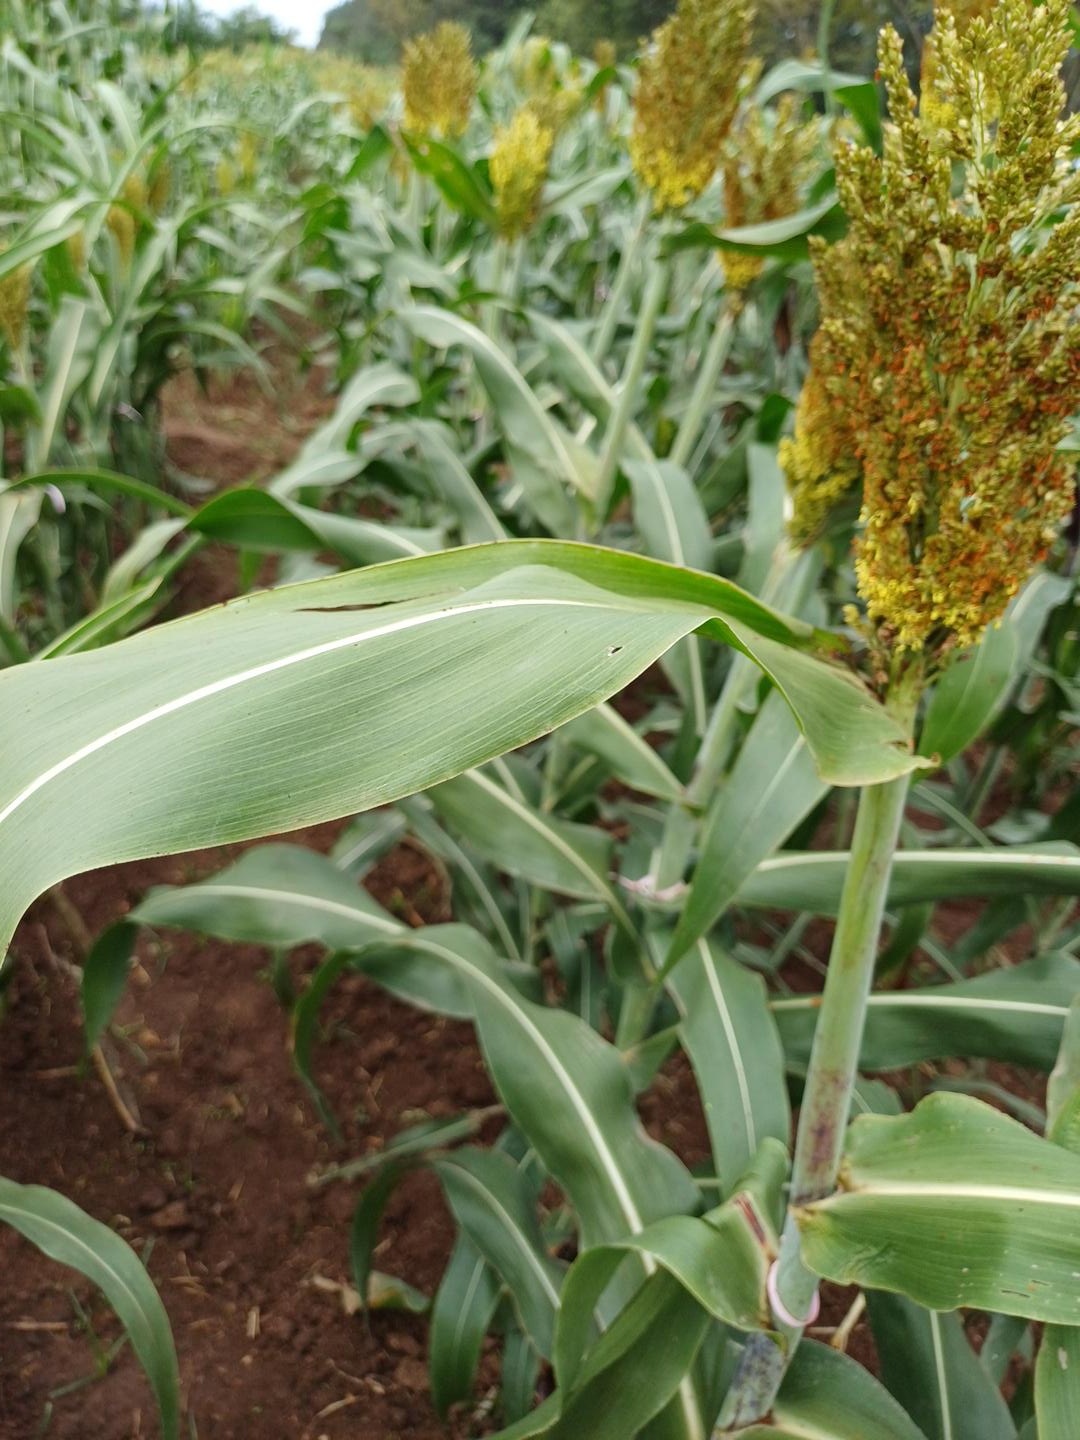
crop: sorghum
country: Kenya
